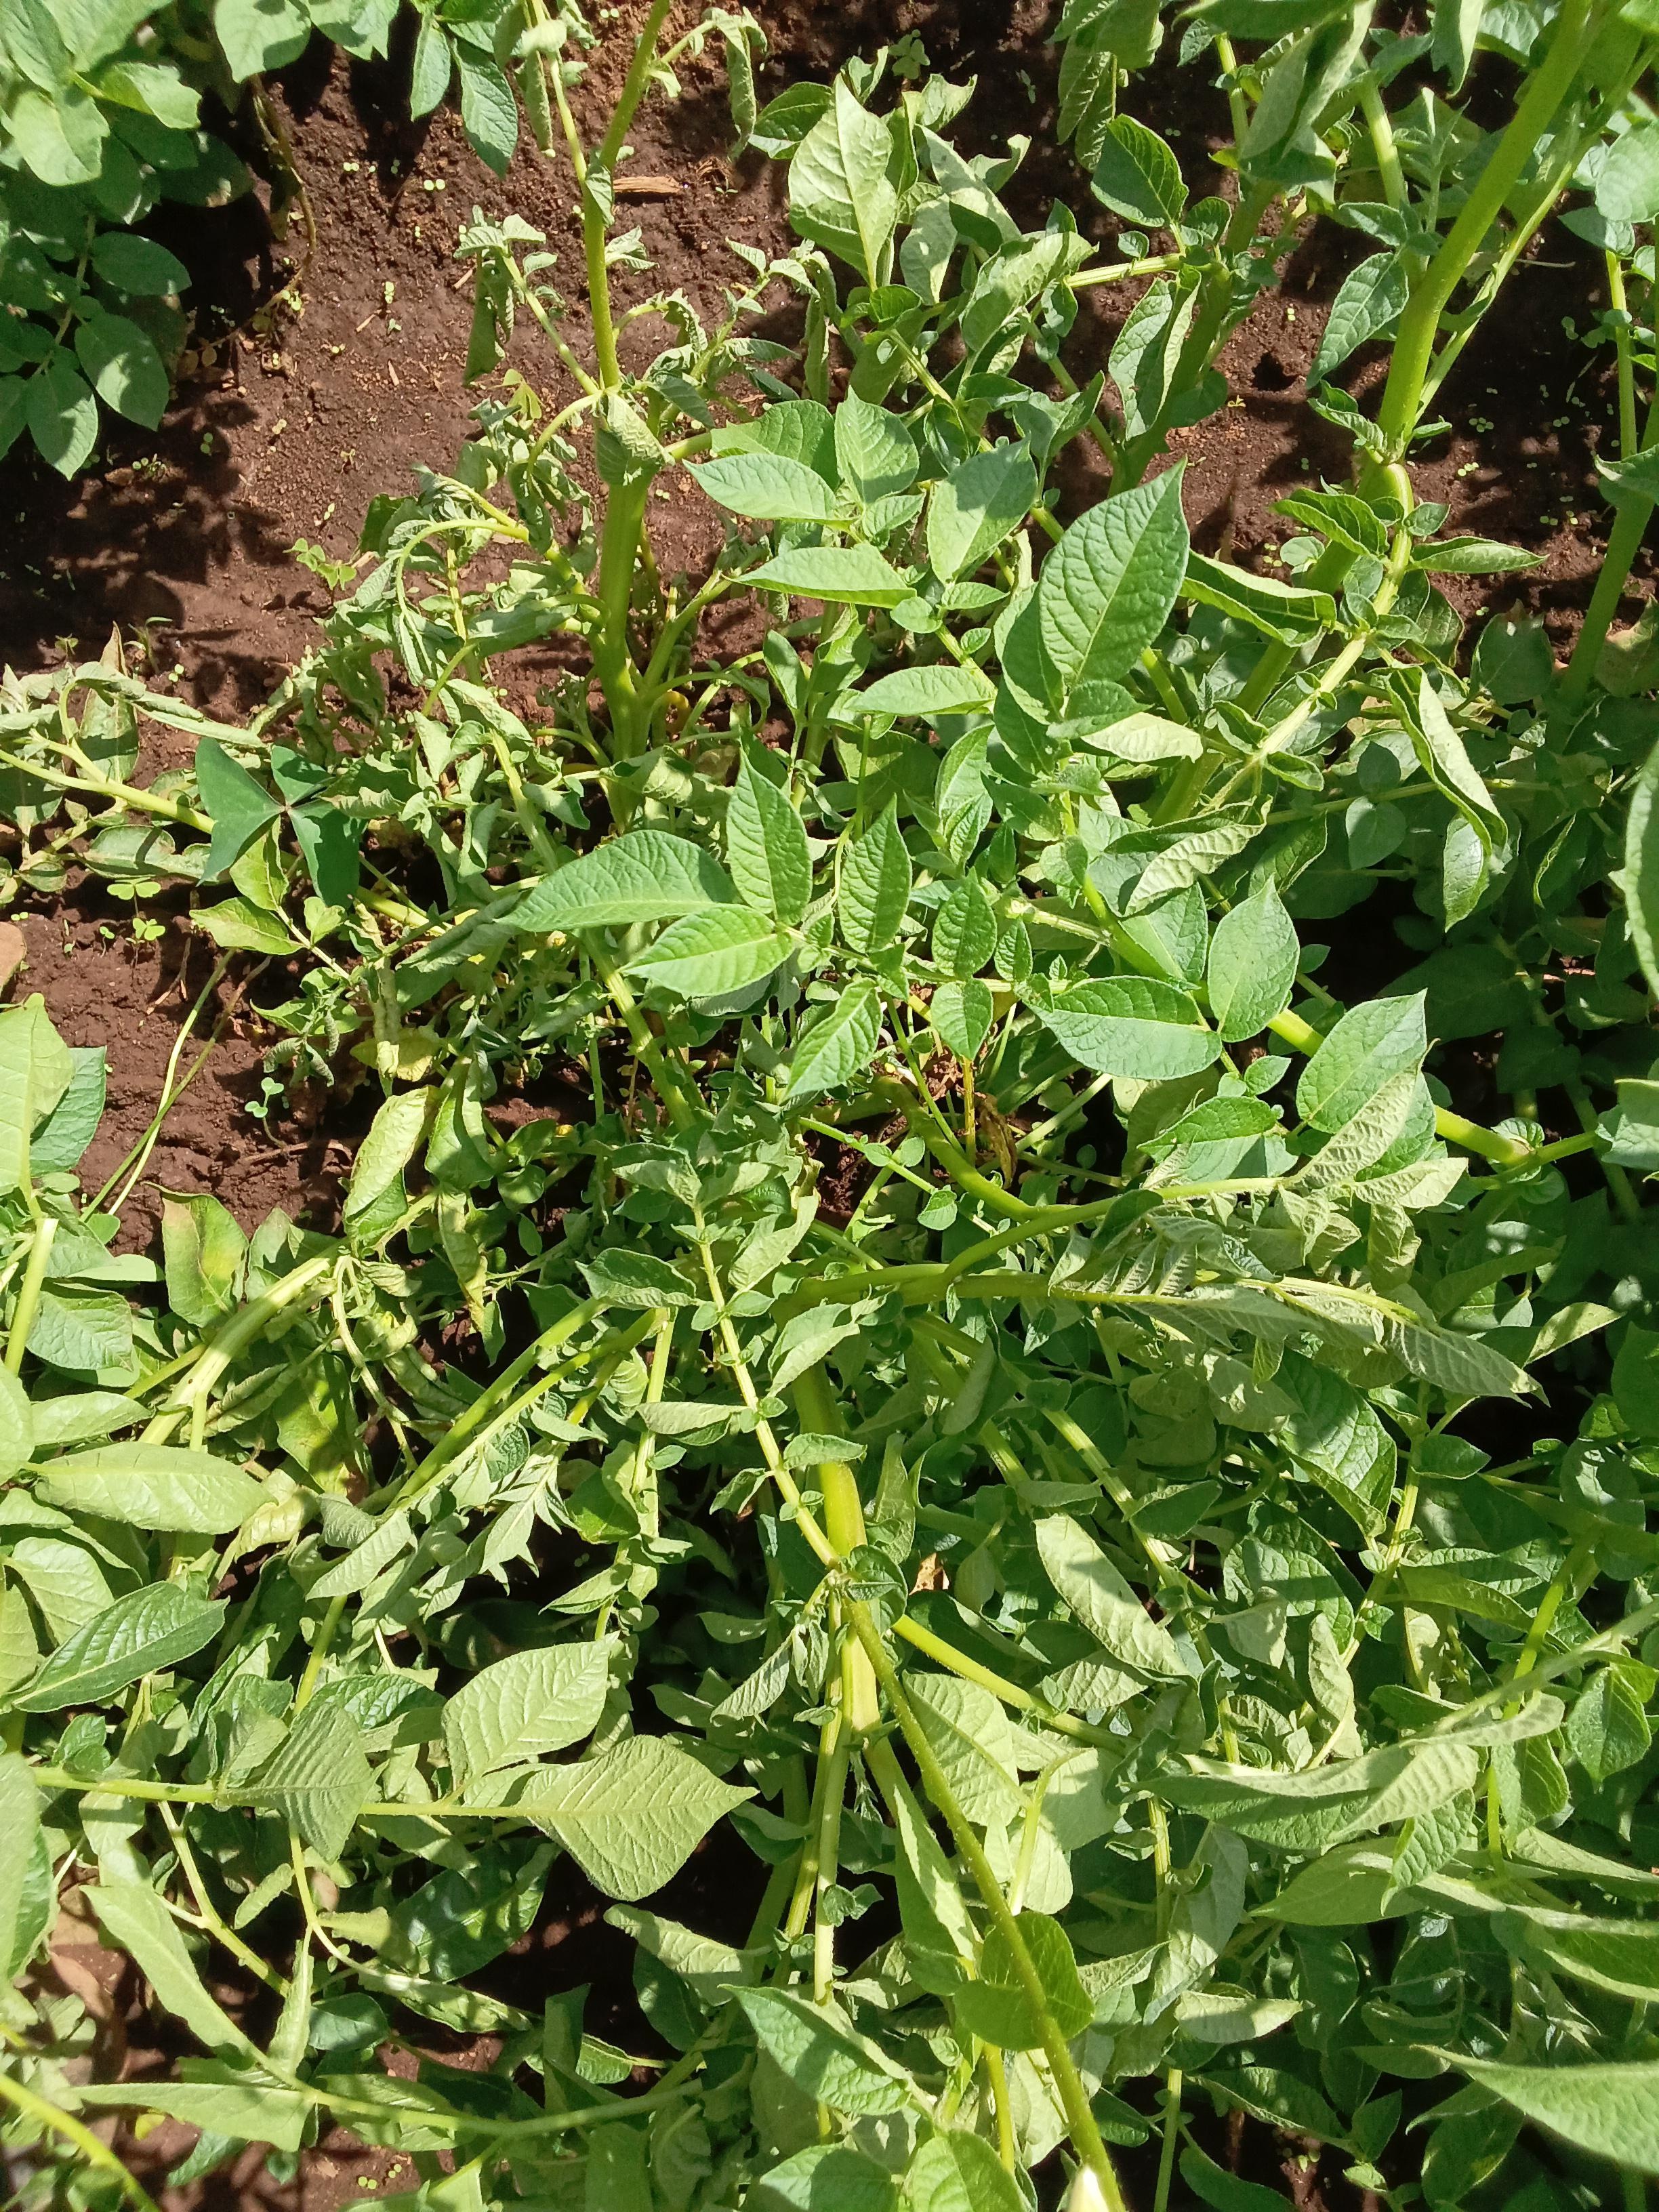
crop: potato
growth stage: flowering
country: Kenya
